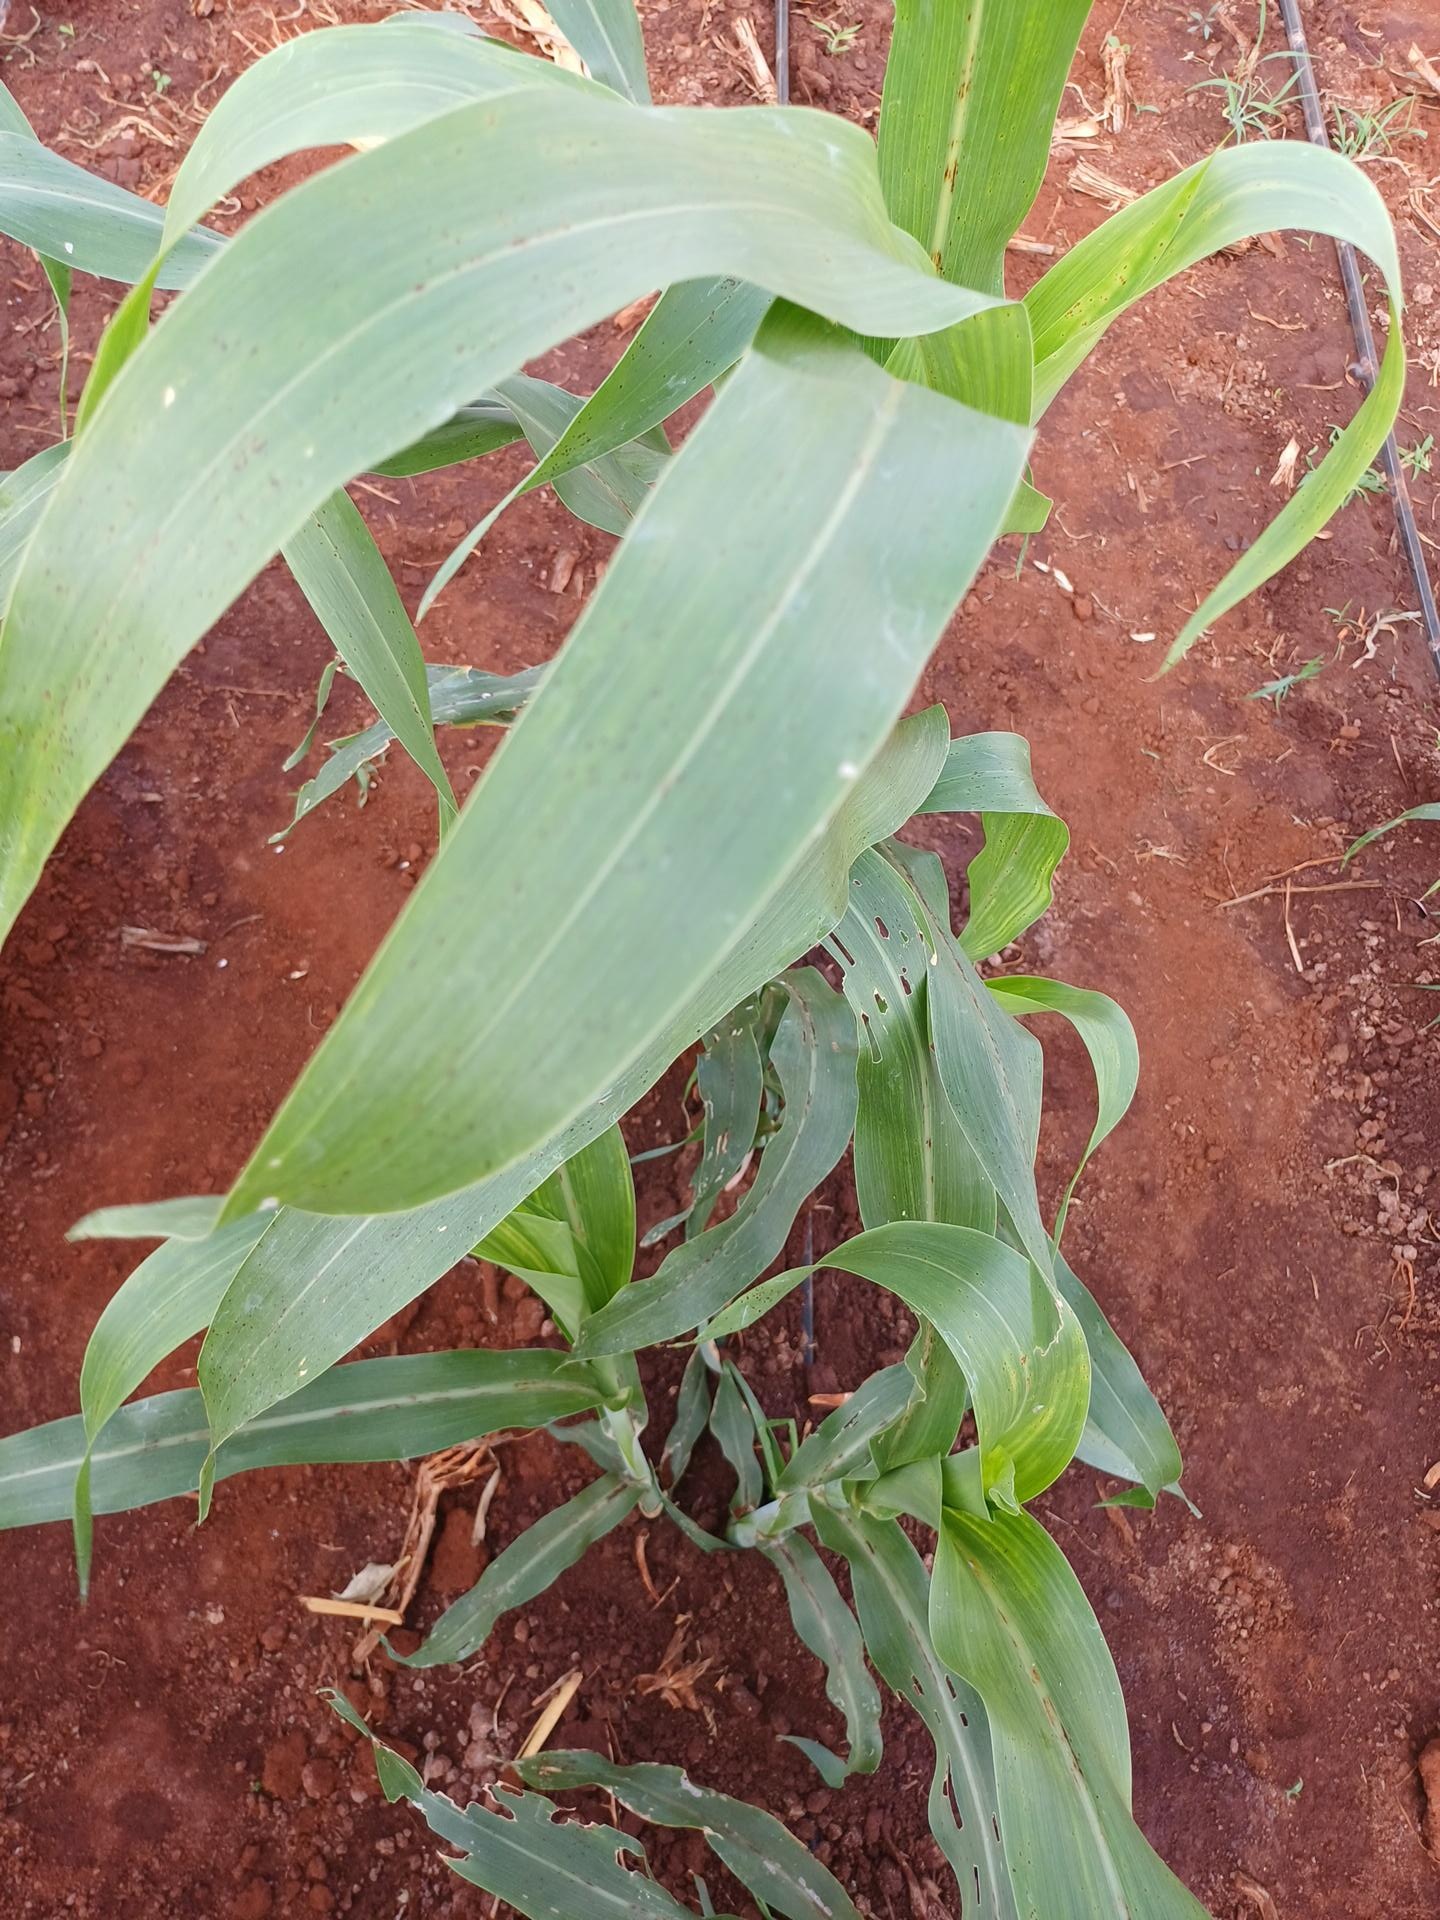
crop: sorghum
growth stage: vegetative
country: Kenya
